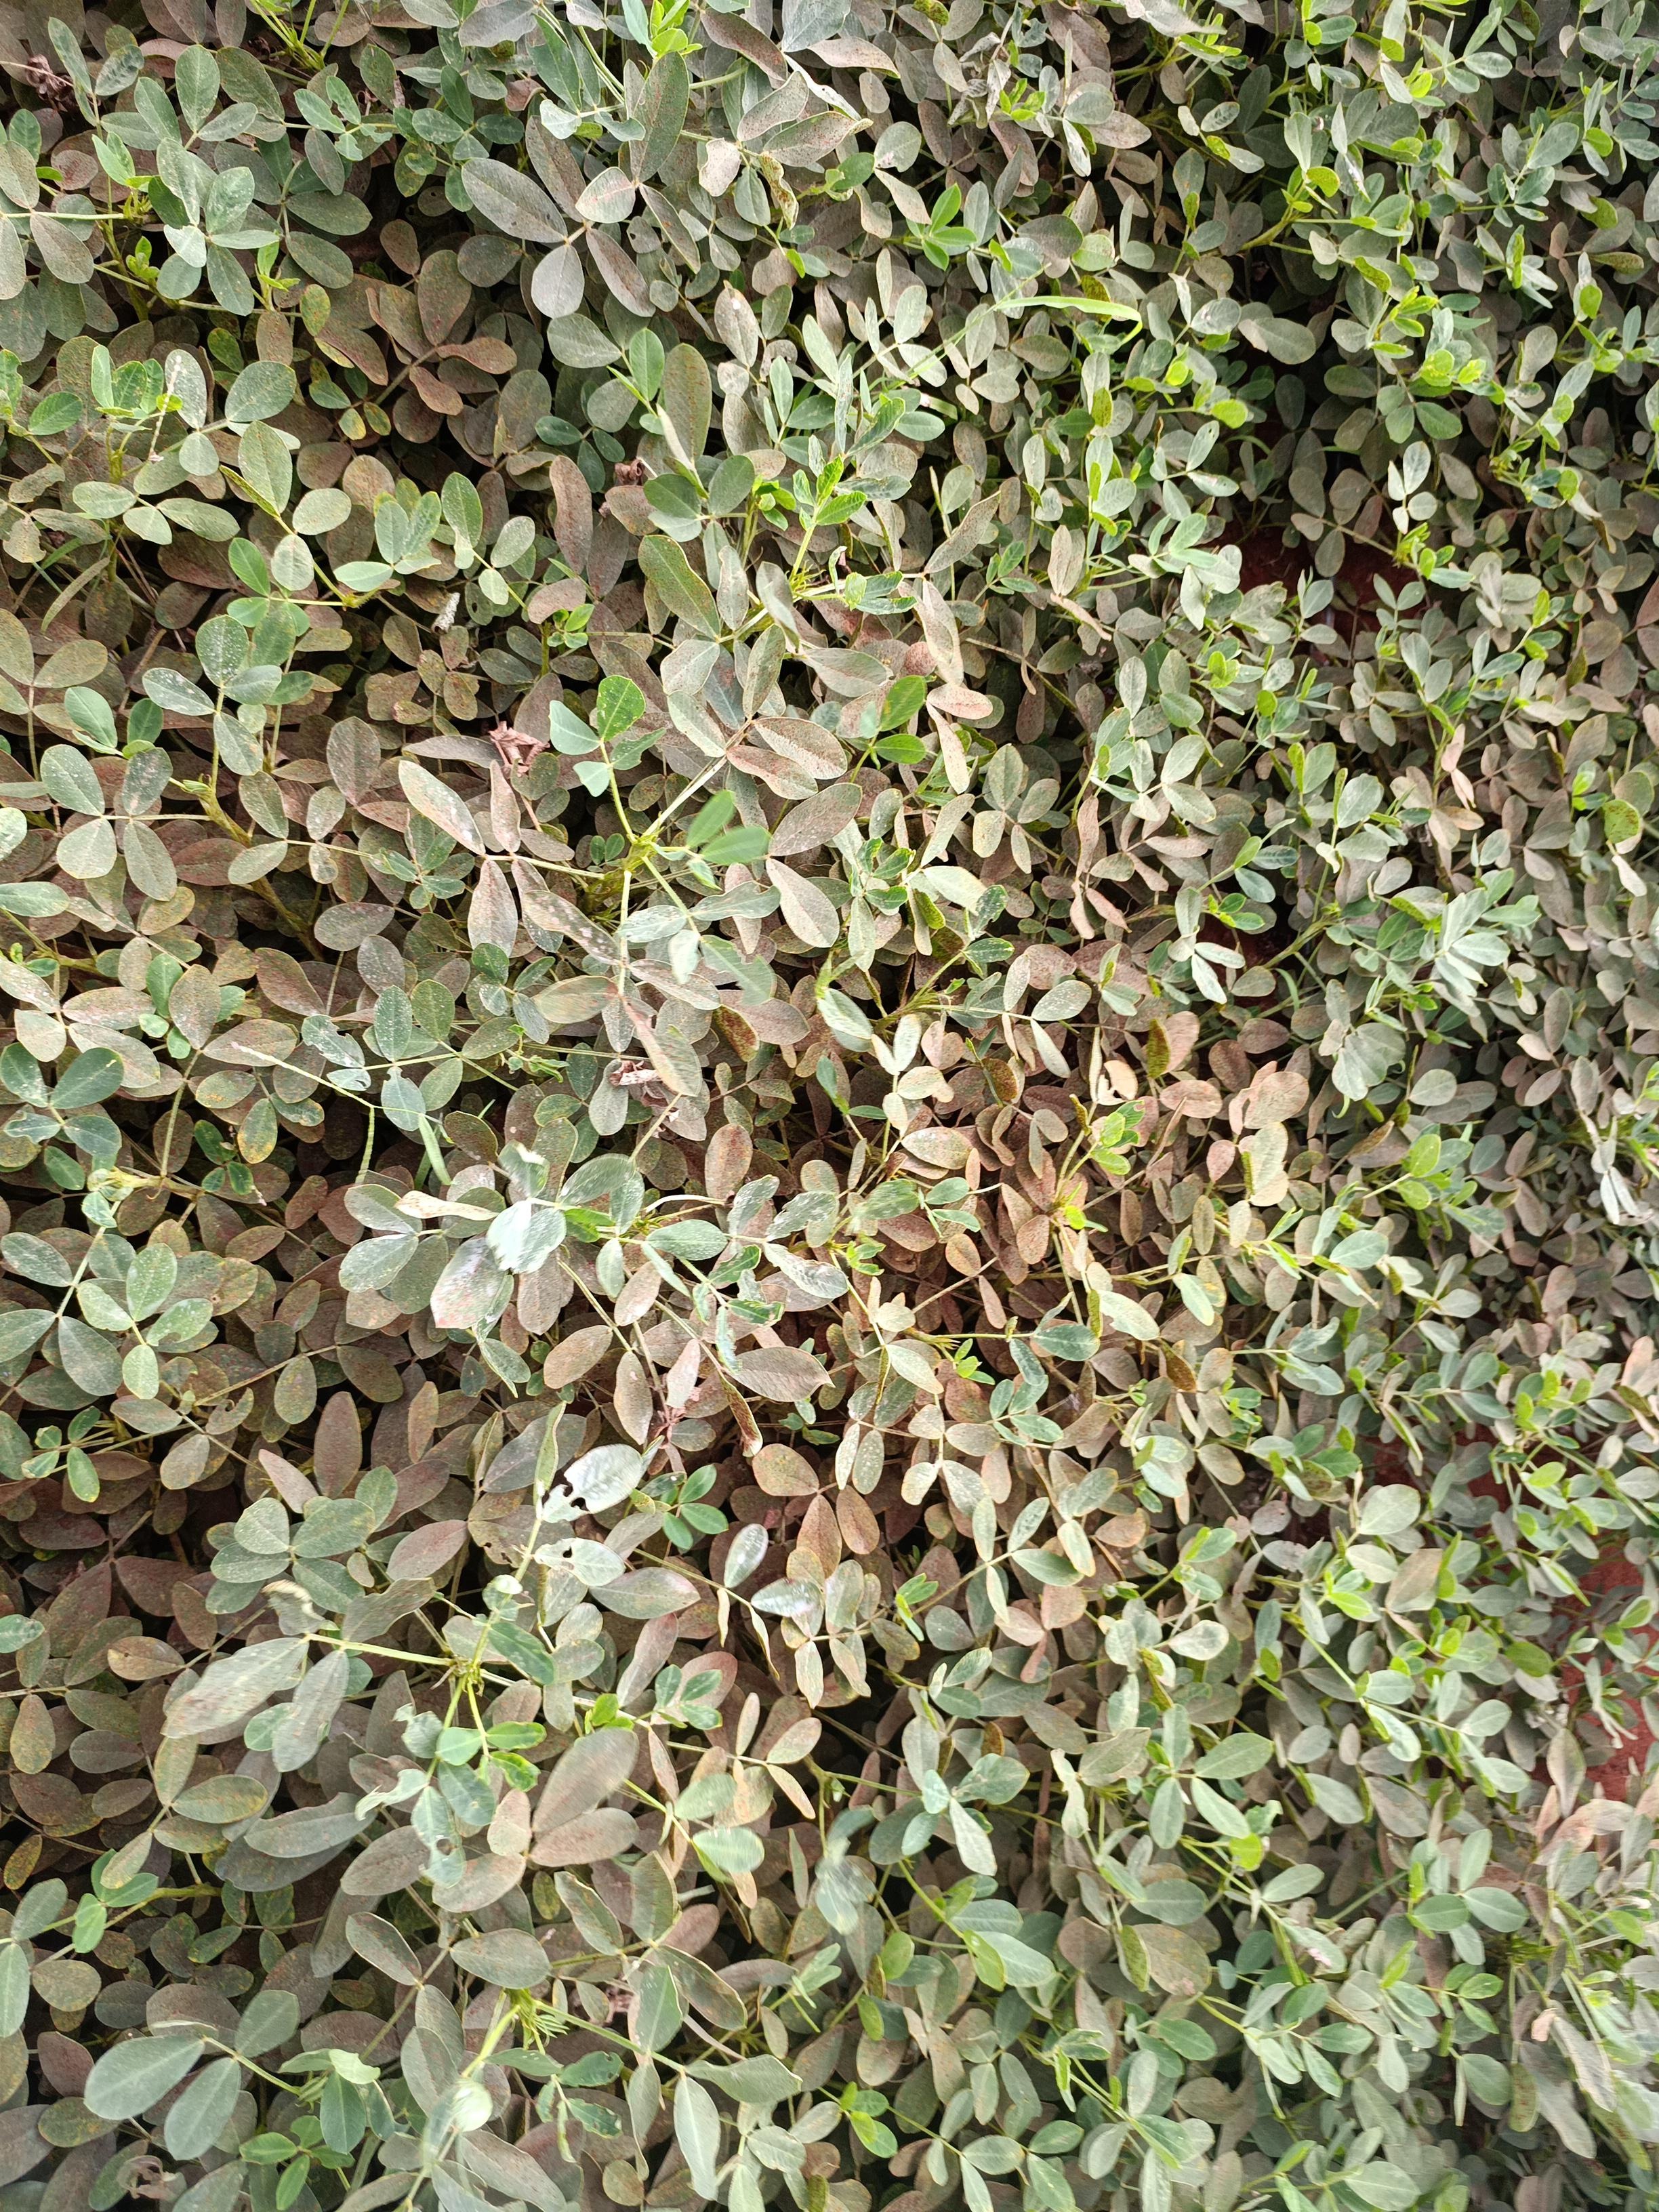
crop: groundnut
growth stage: pegging
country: Kenya
